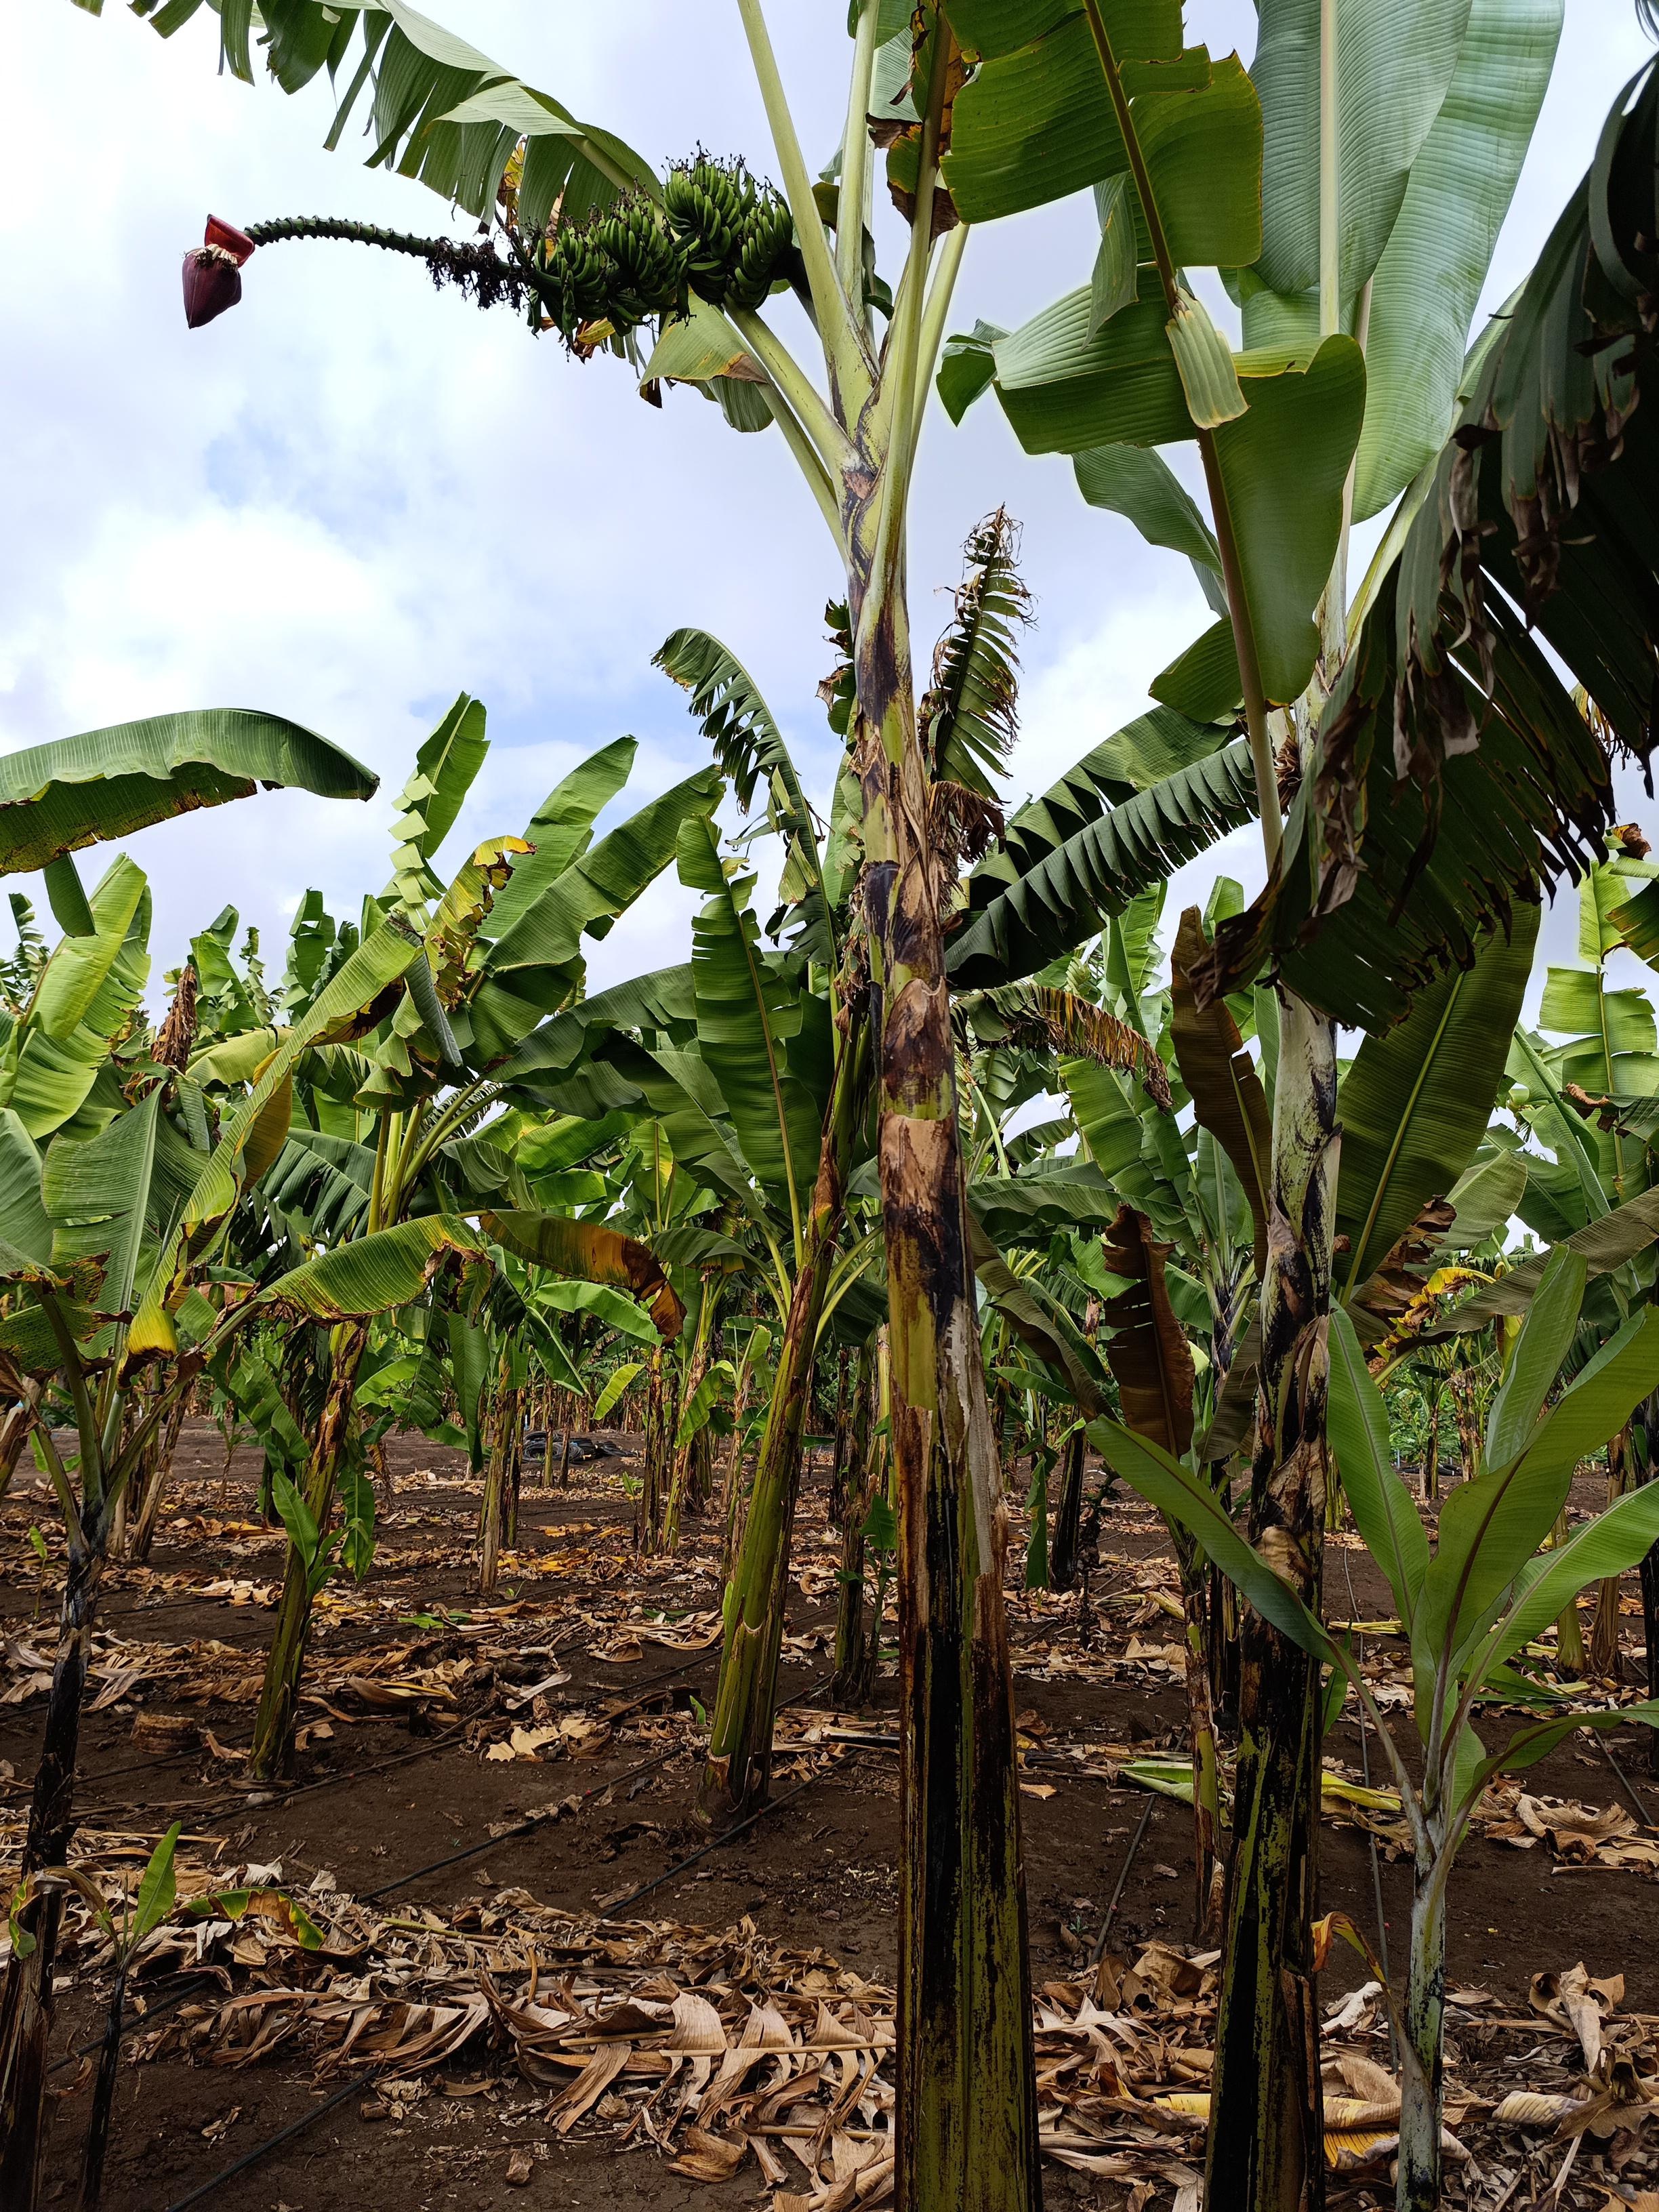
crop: banana
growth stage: development fruit
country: Tanzania
